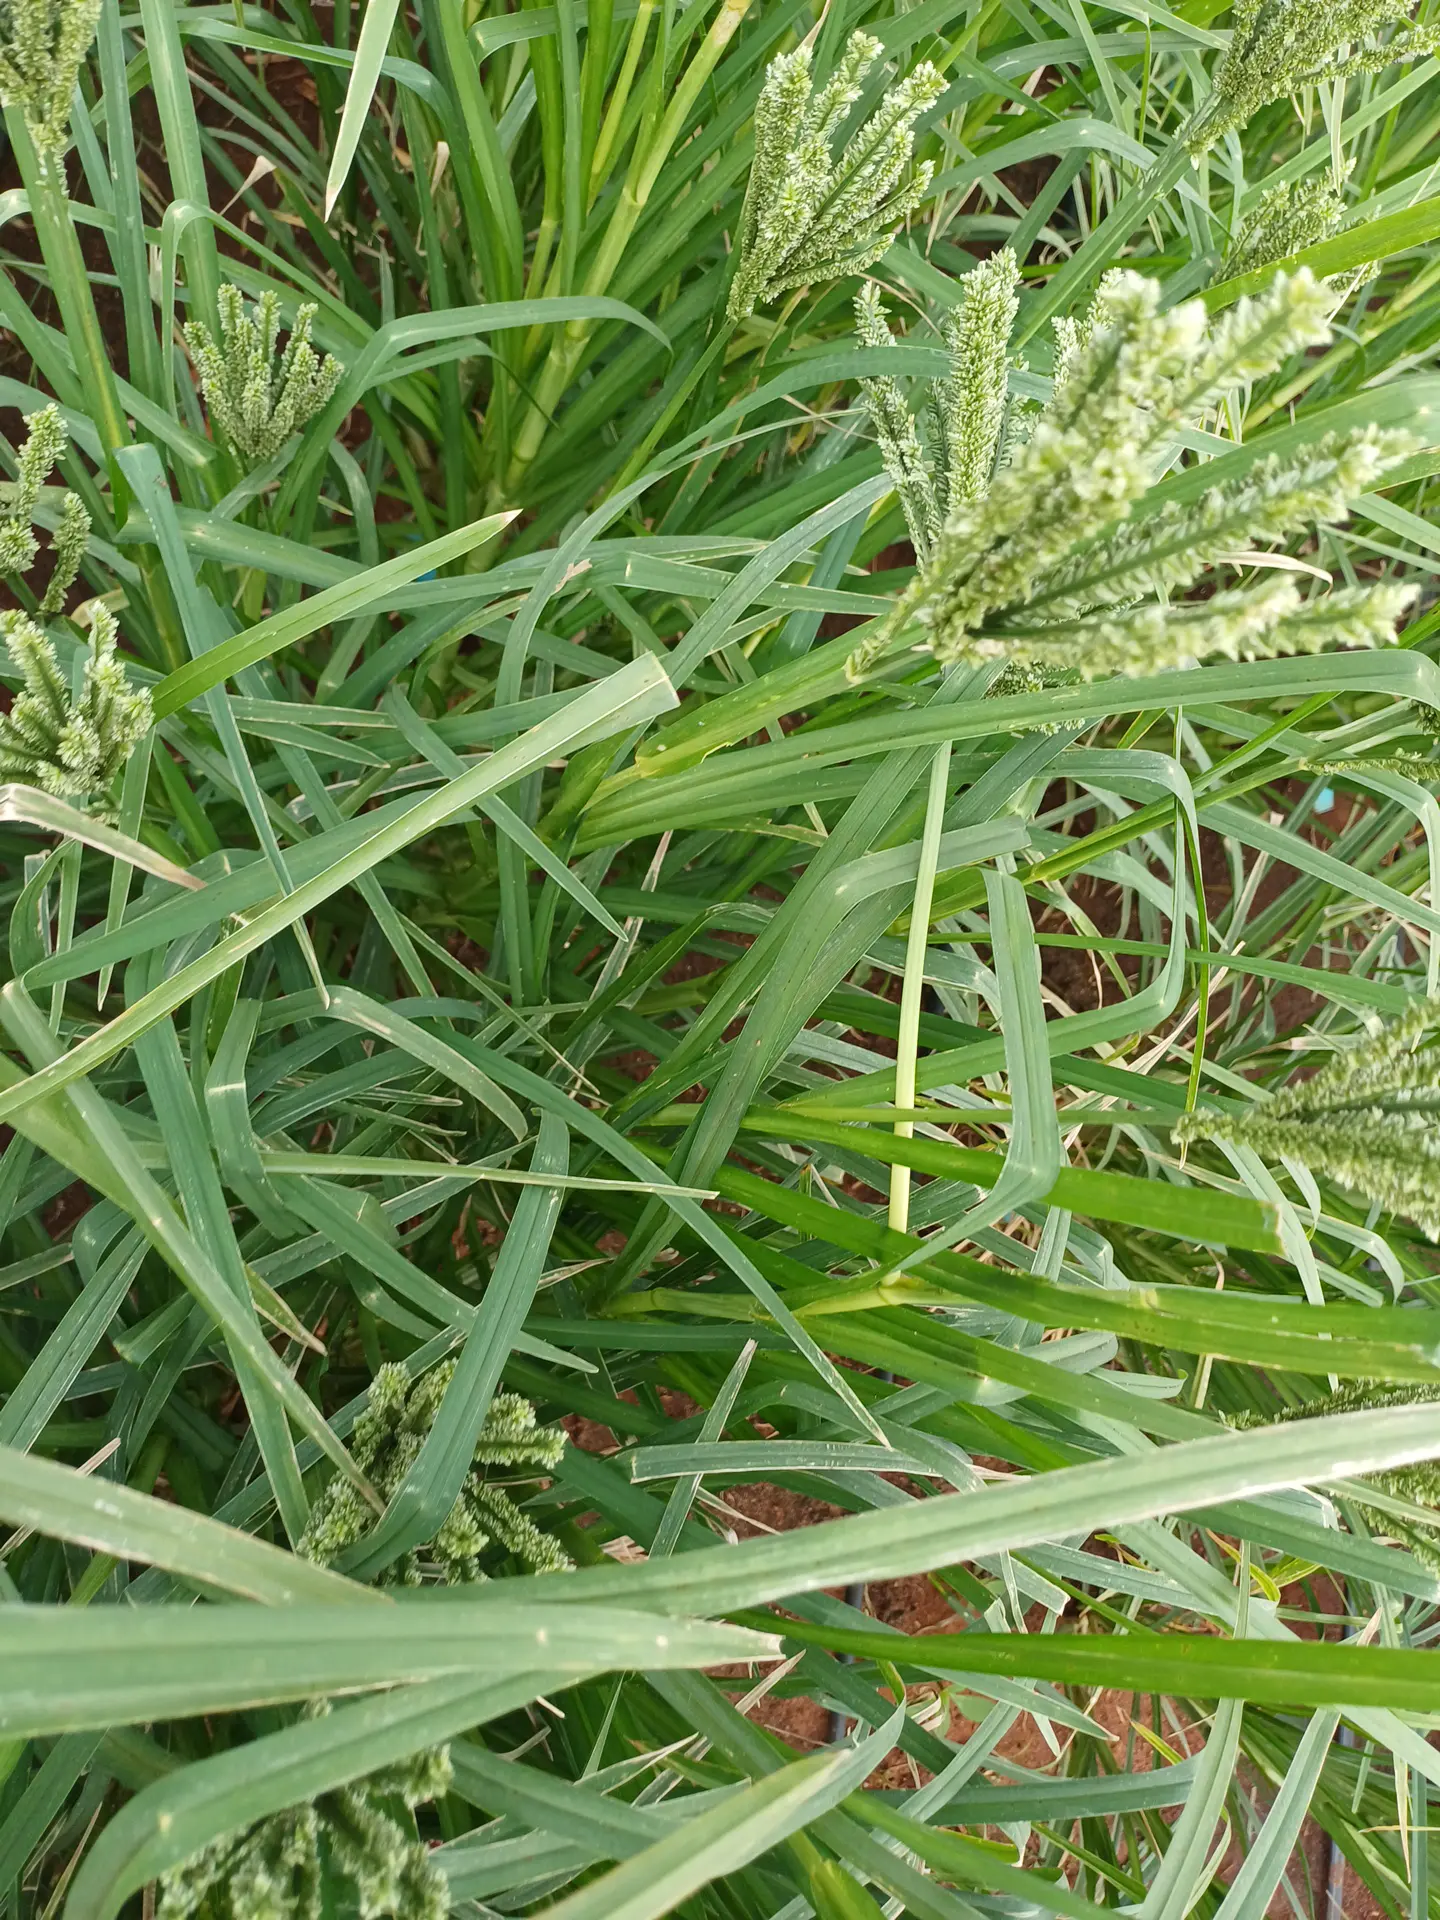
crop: finger millet
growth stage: filling grain
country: Kenya
